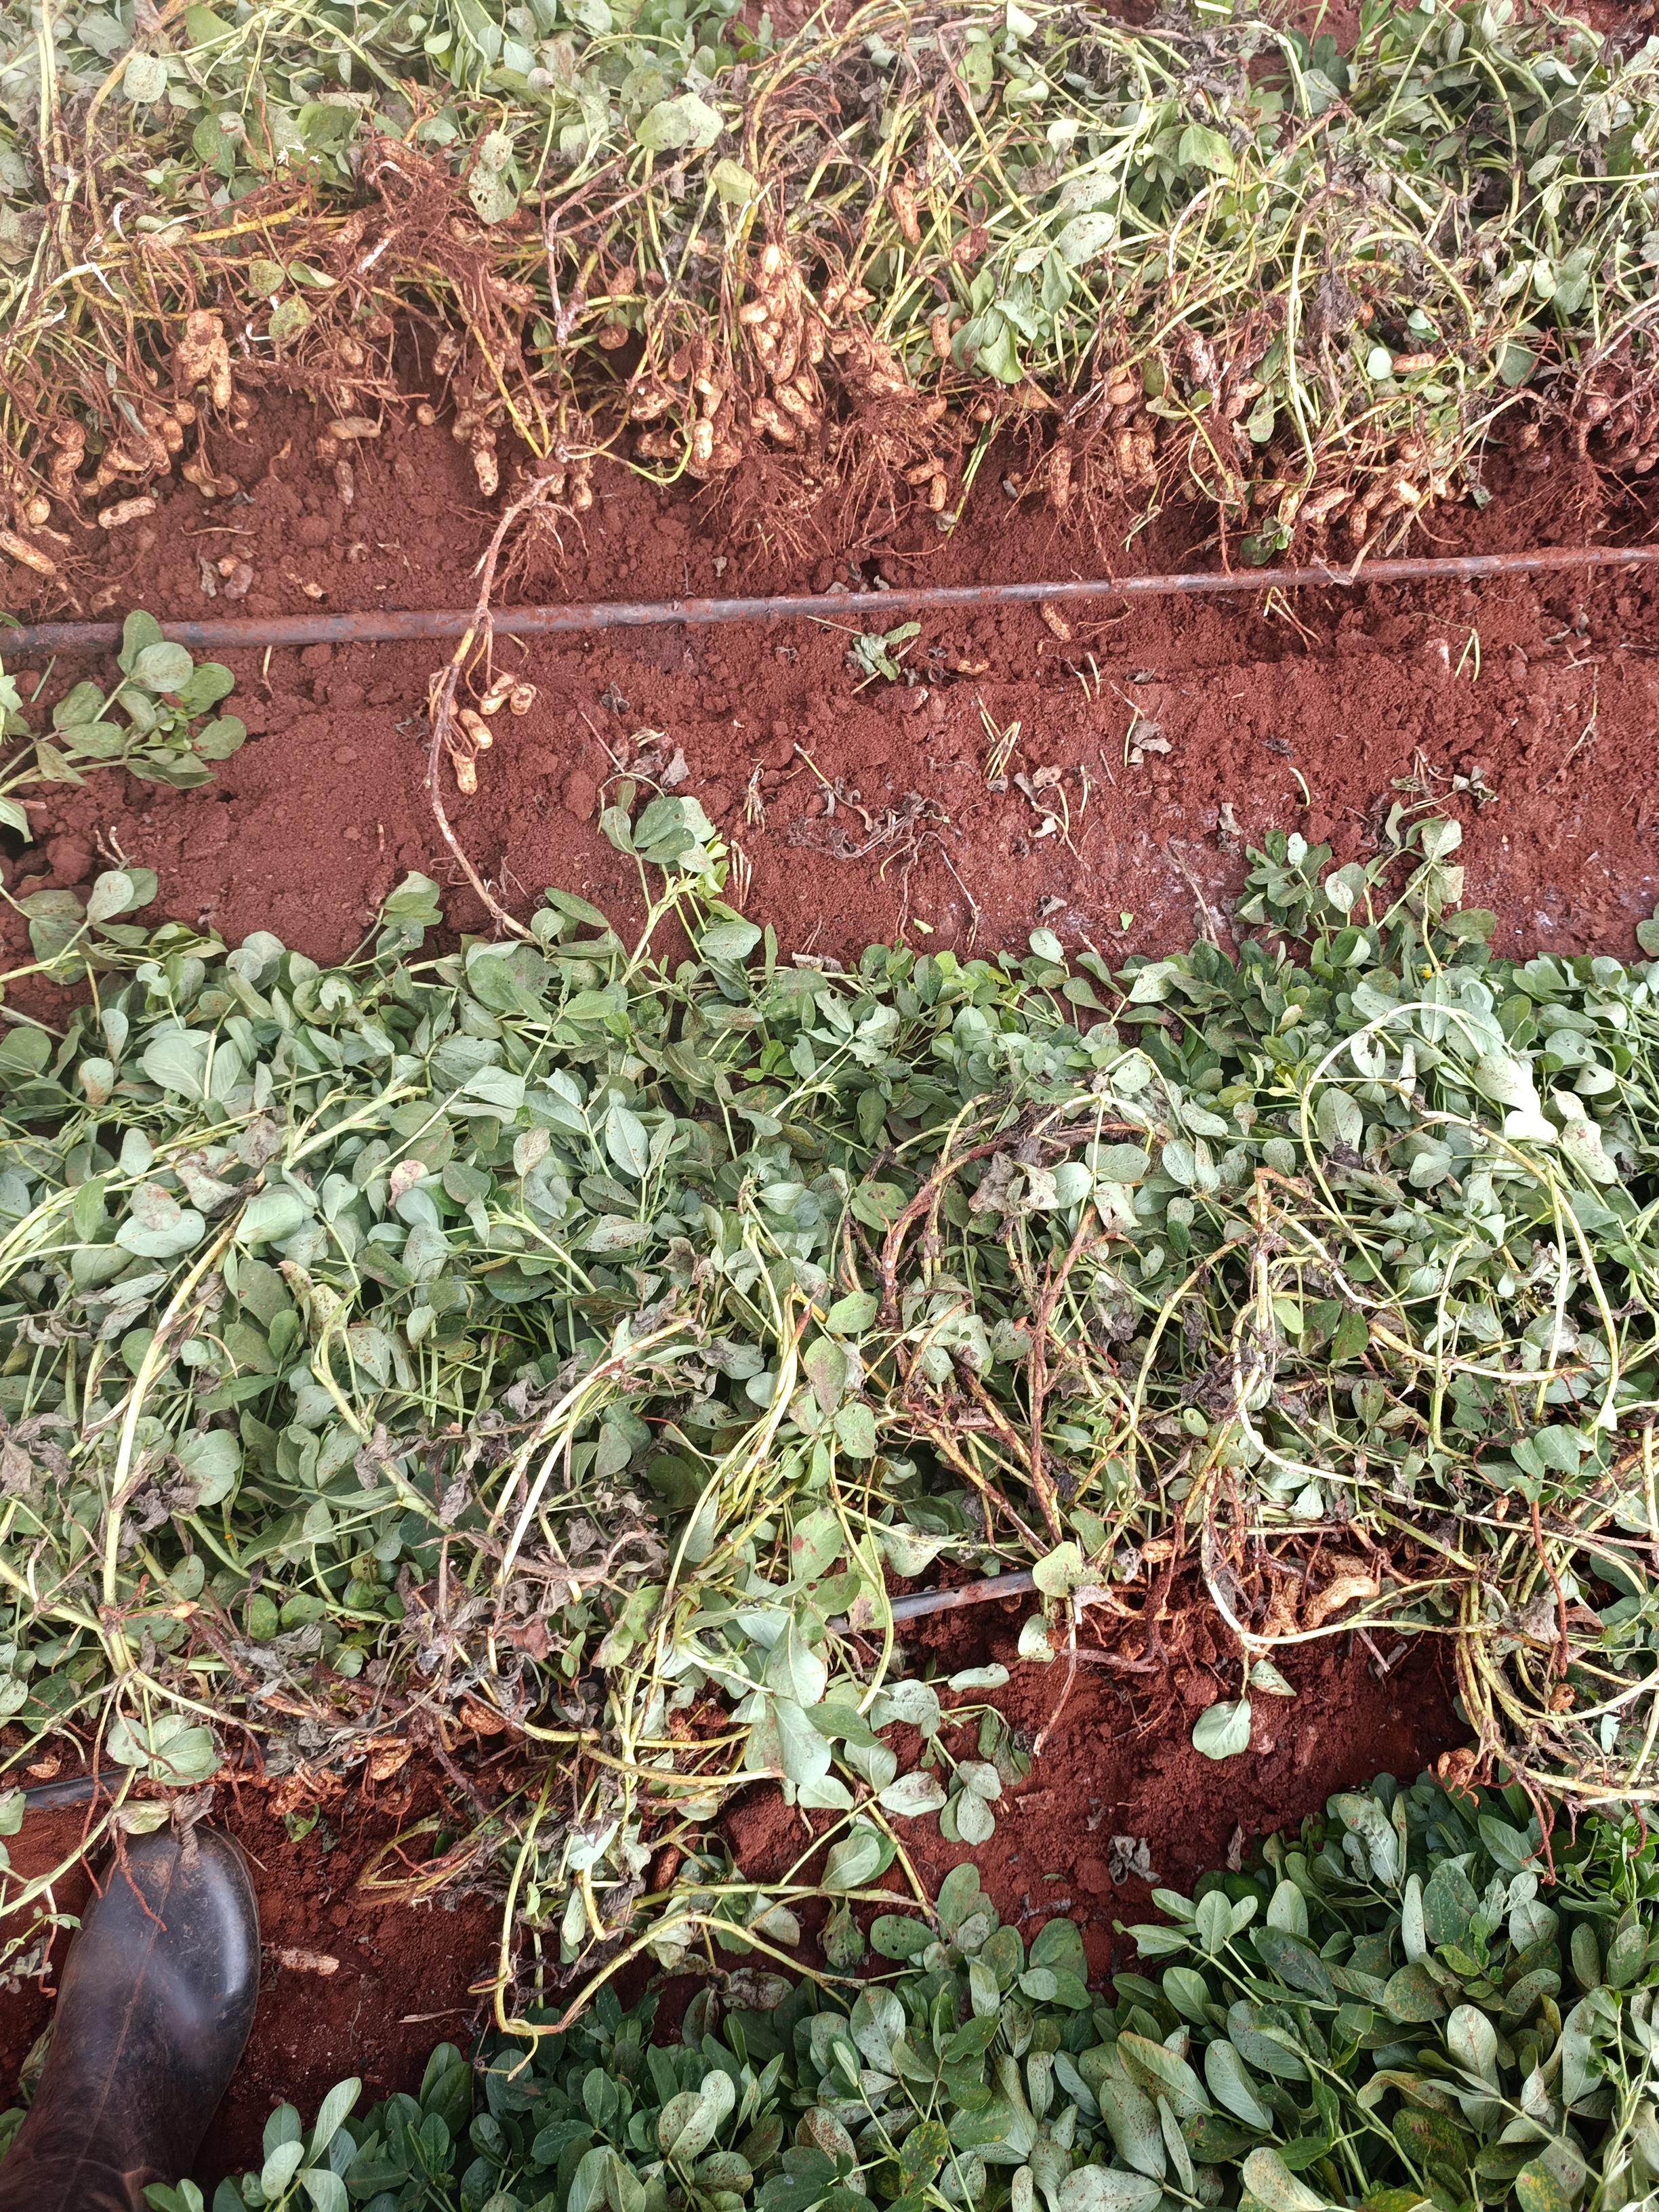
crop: groundnut
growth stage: harvest
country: Kenya
